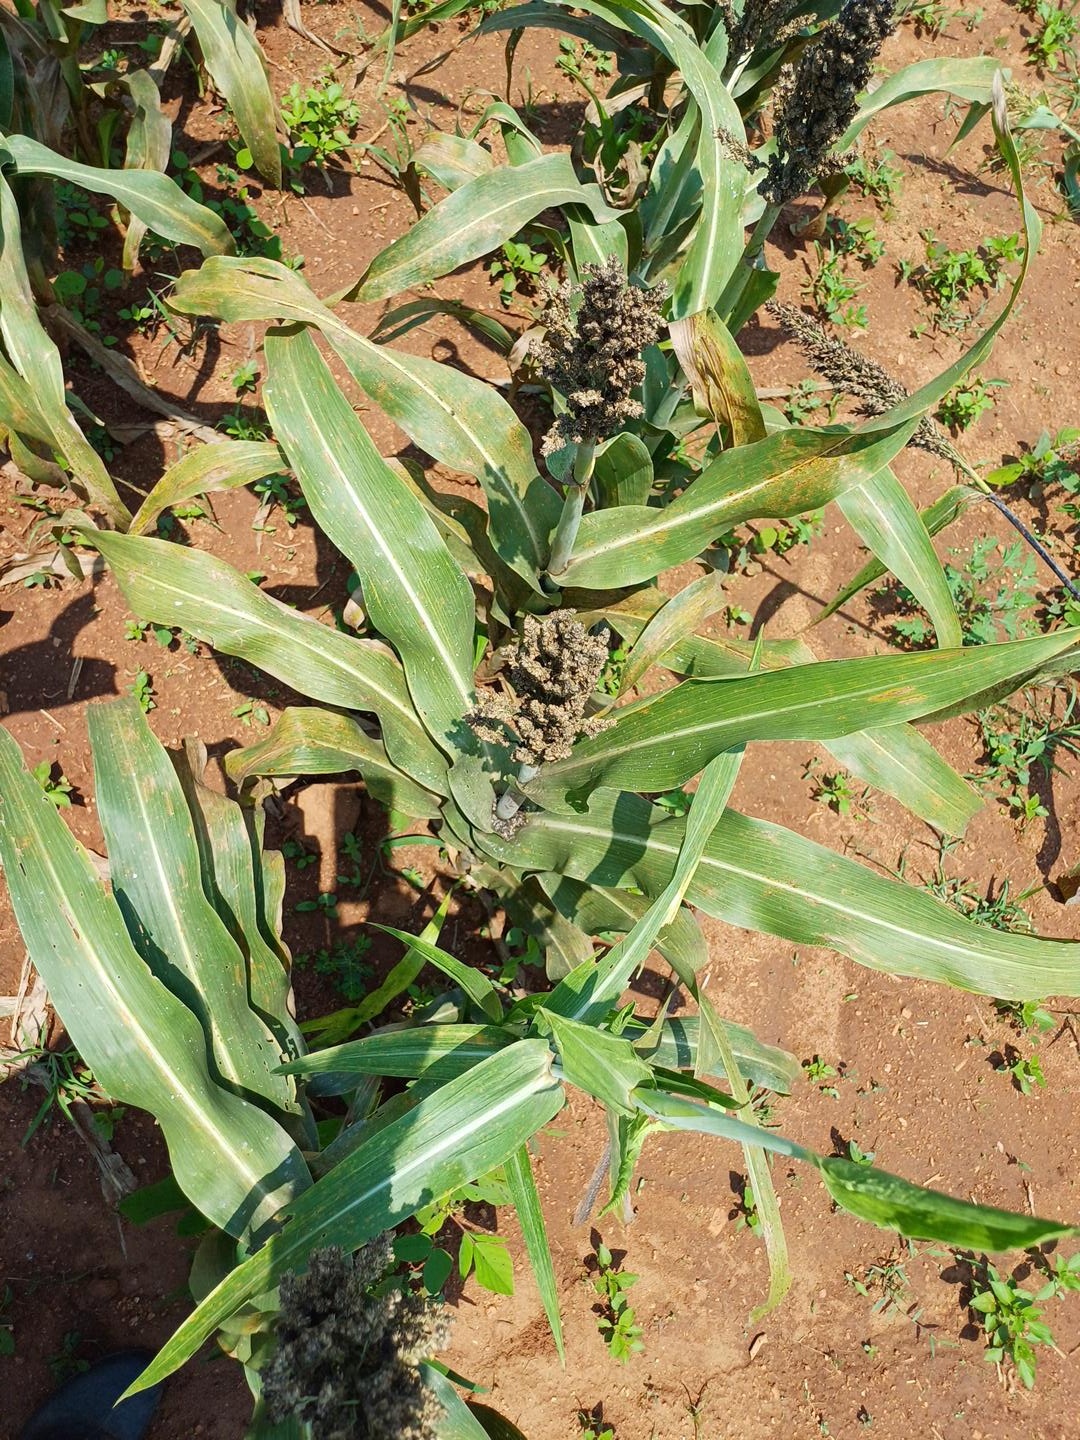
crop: sorghum
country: Kenya
